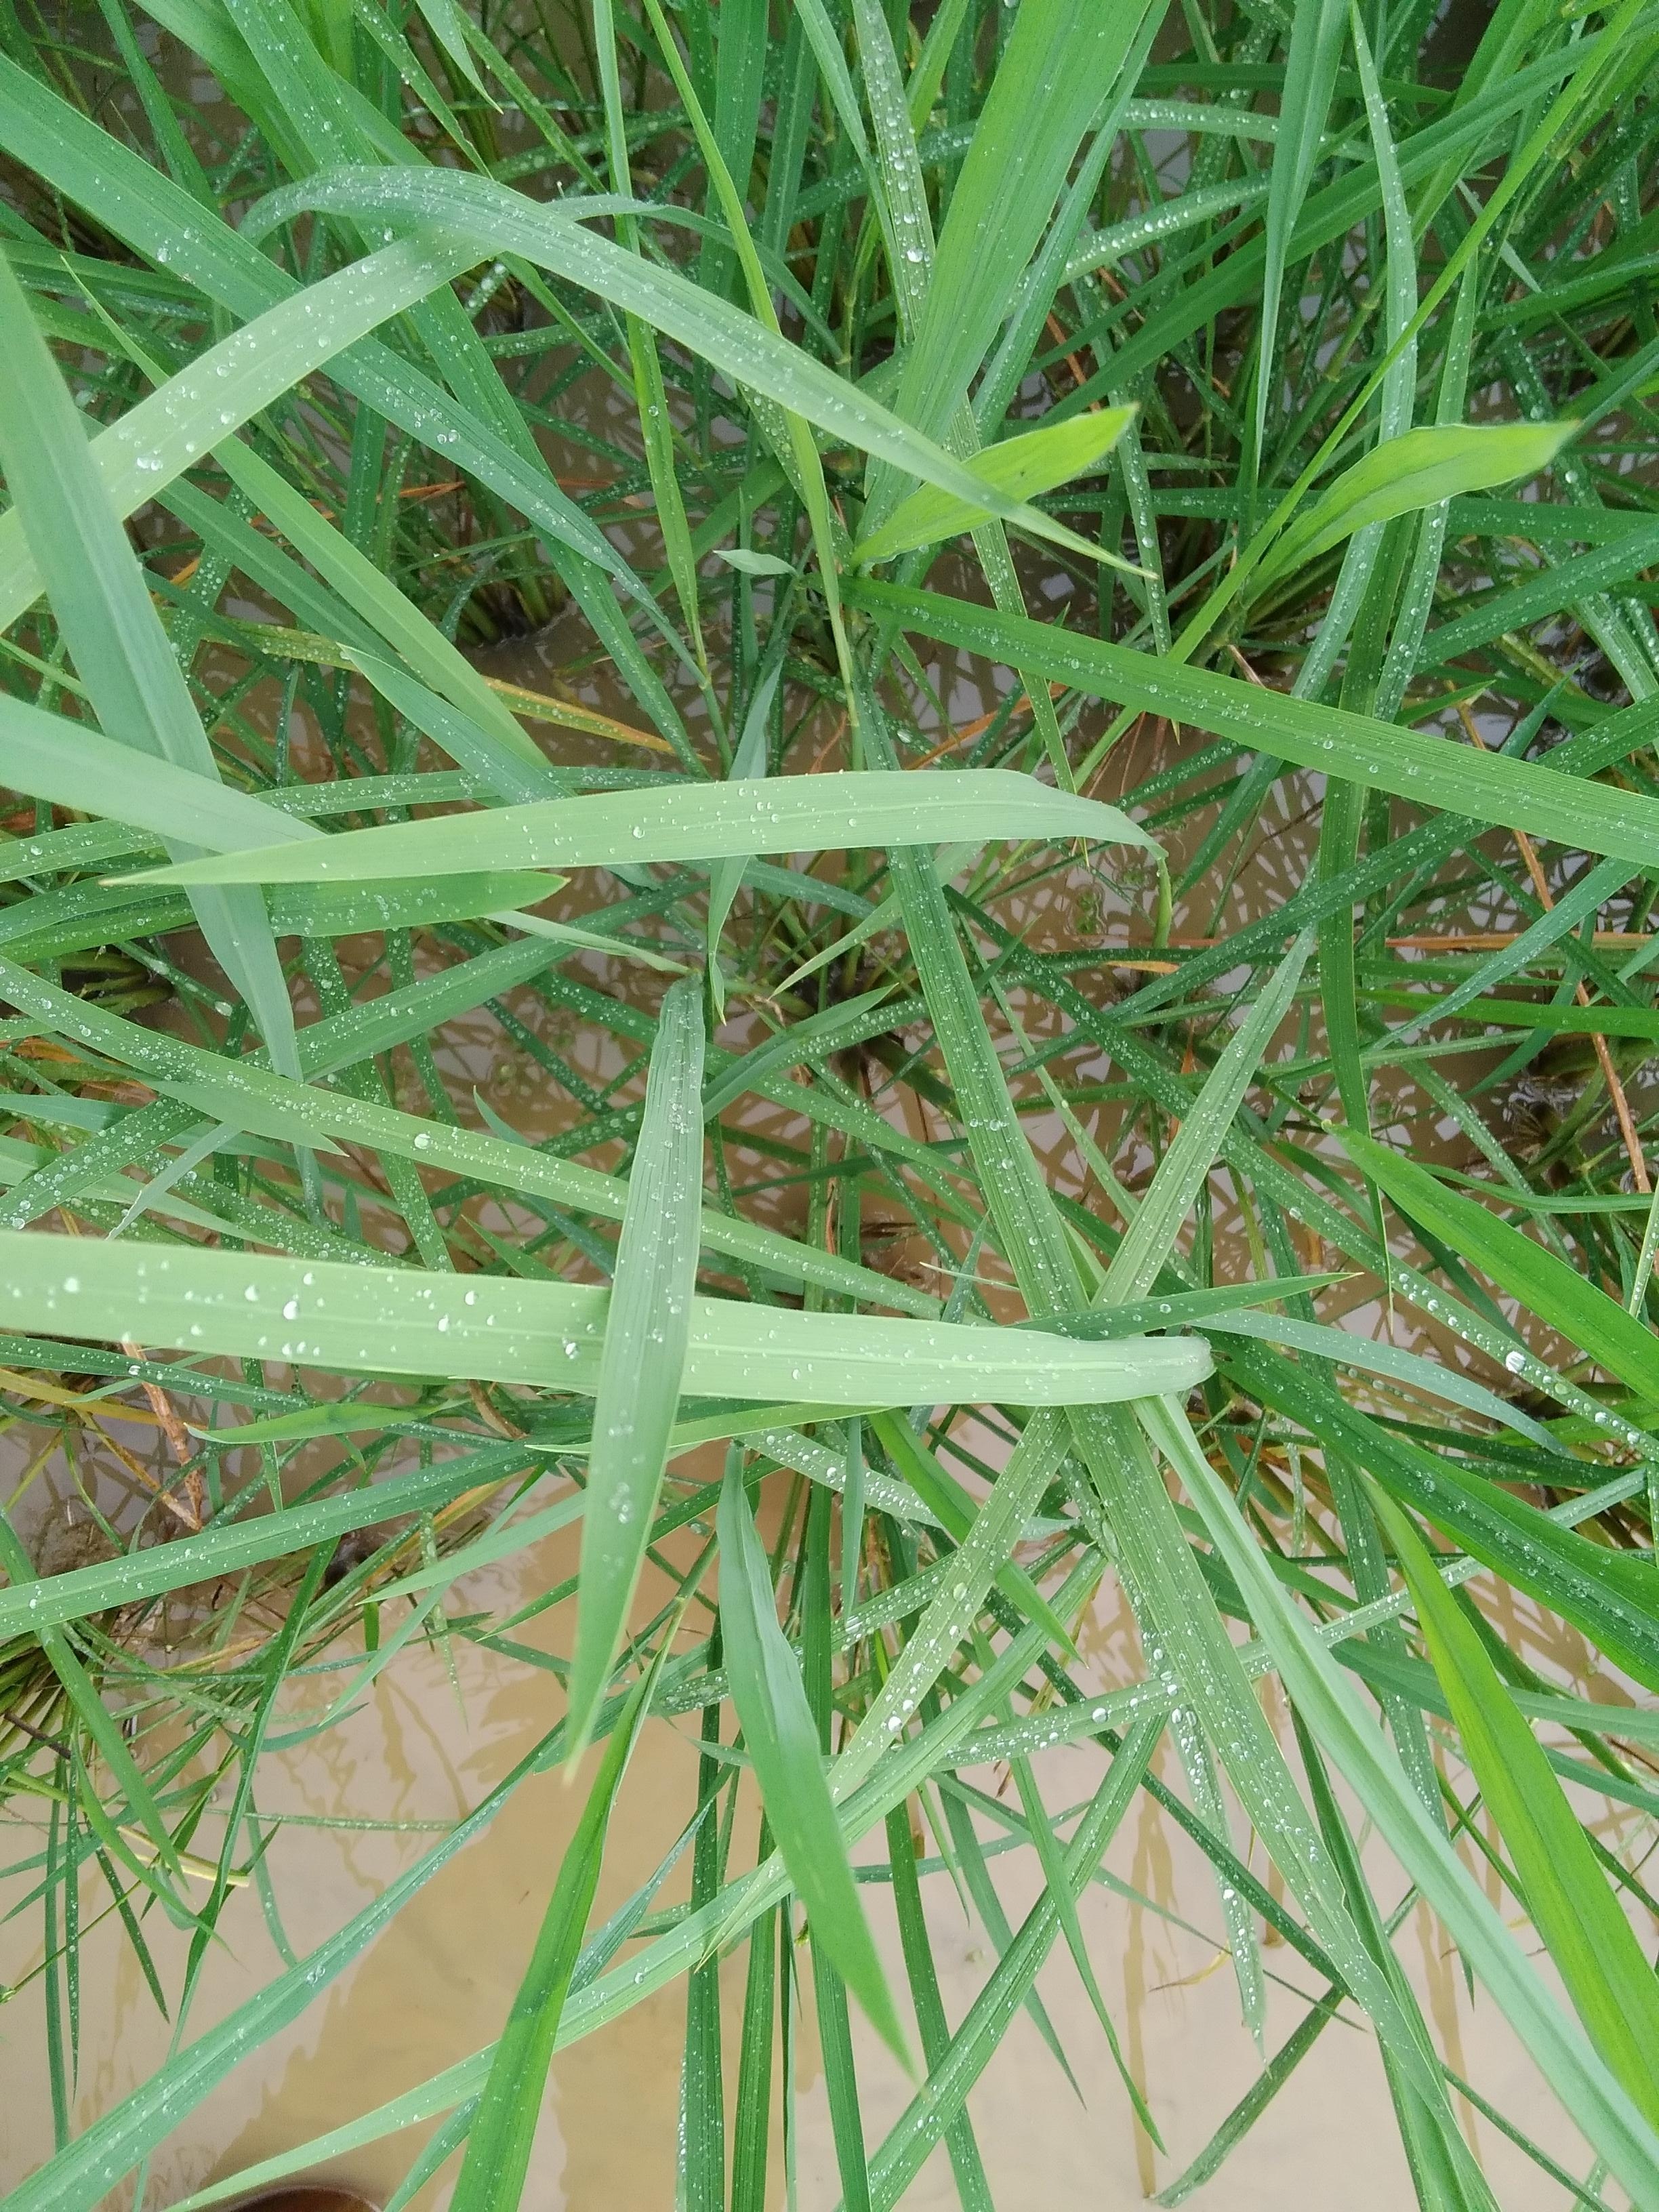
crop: rice
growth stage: elongation stem
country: Nigeria
